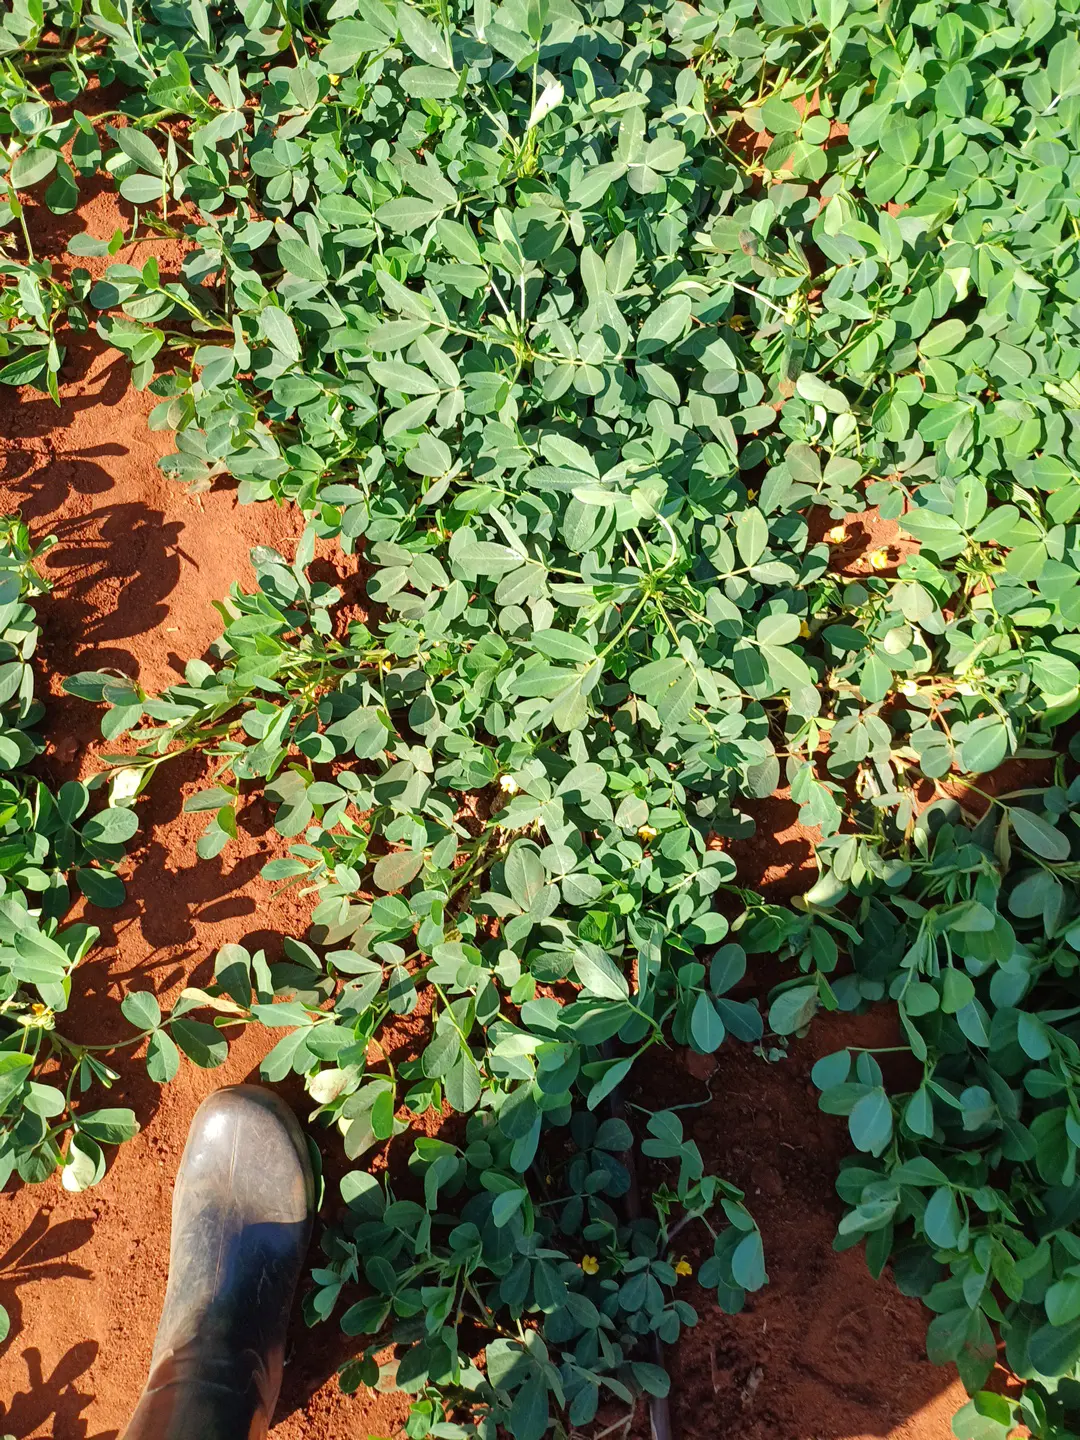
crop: groundnut
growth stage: flowering
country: Kenya
